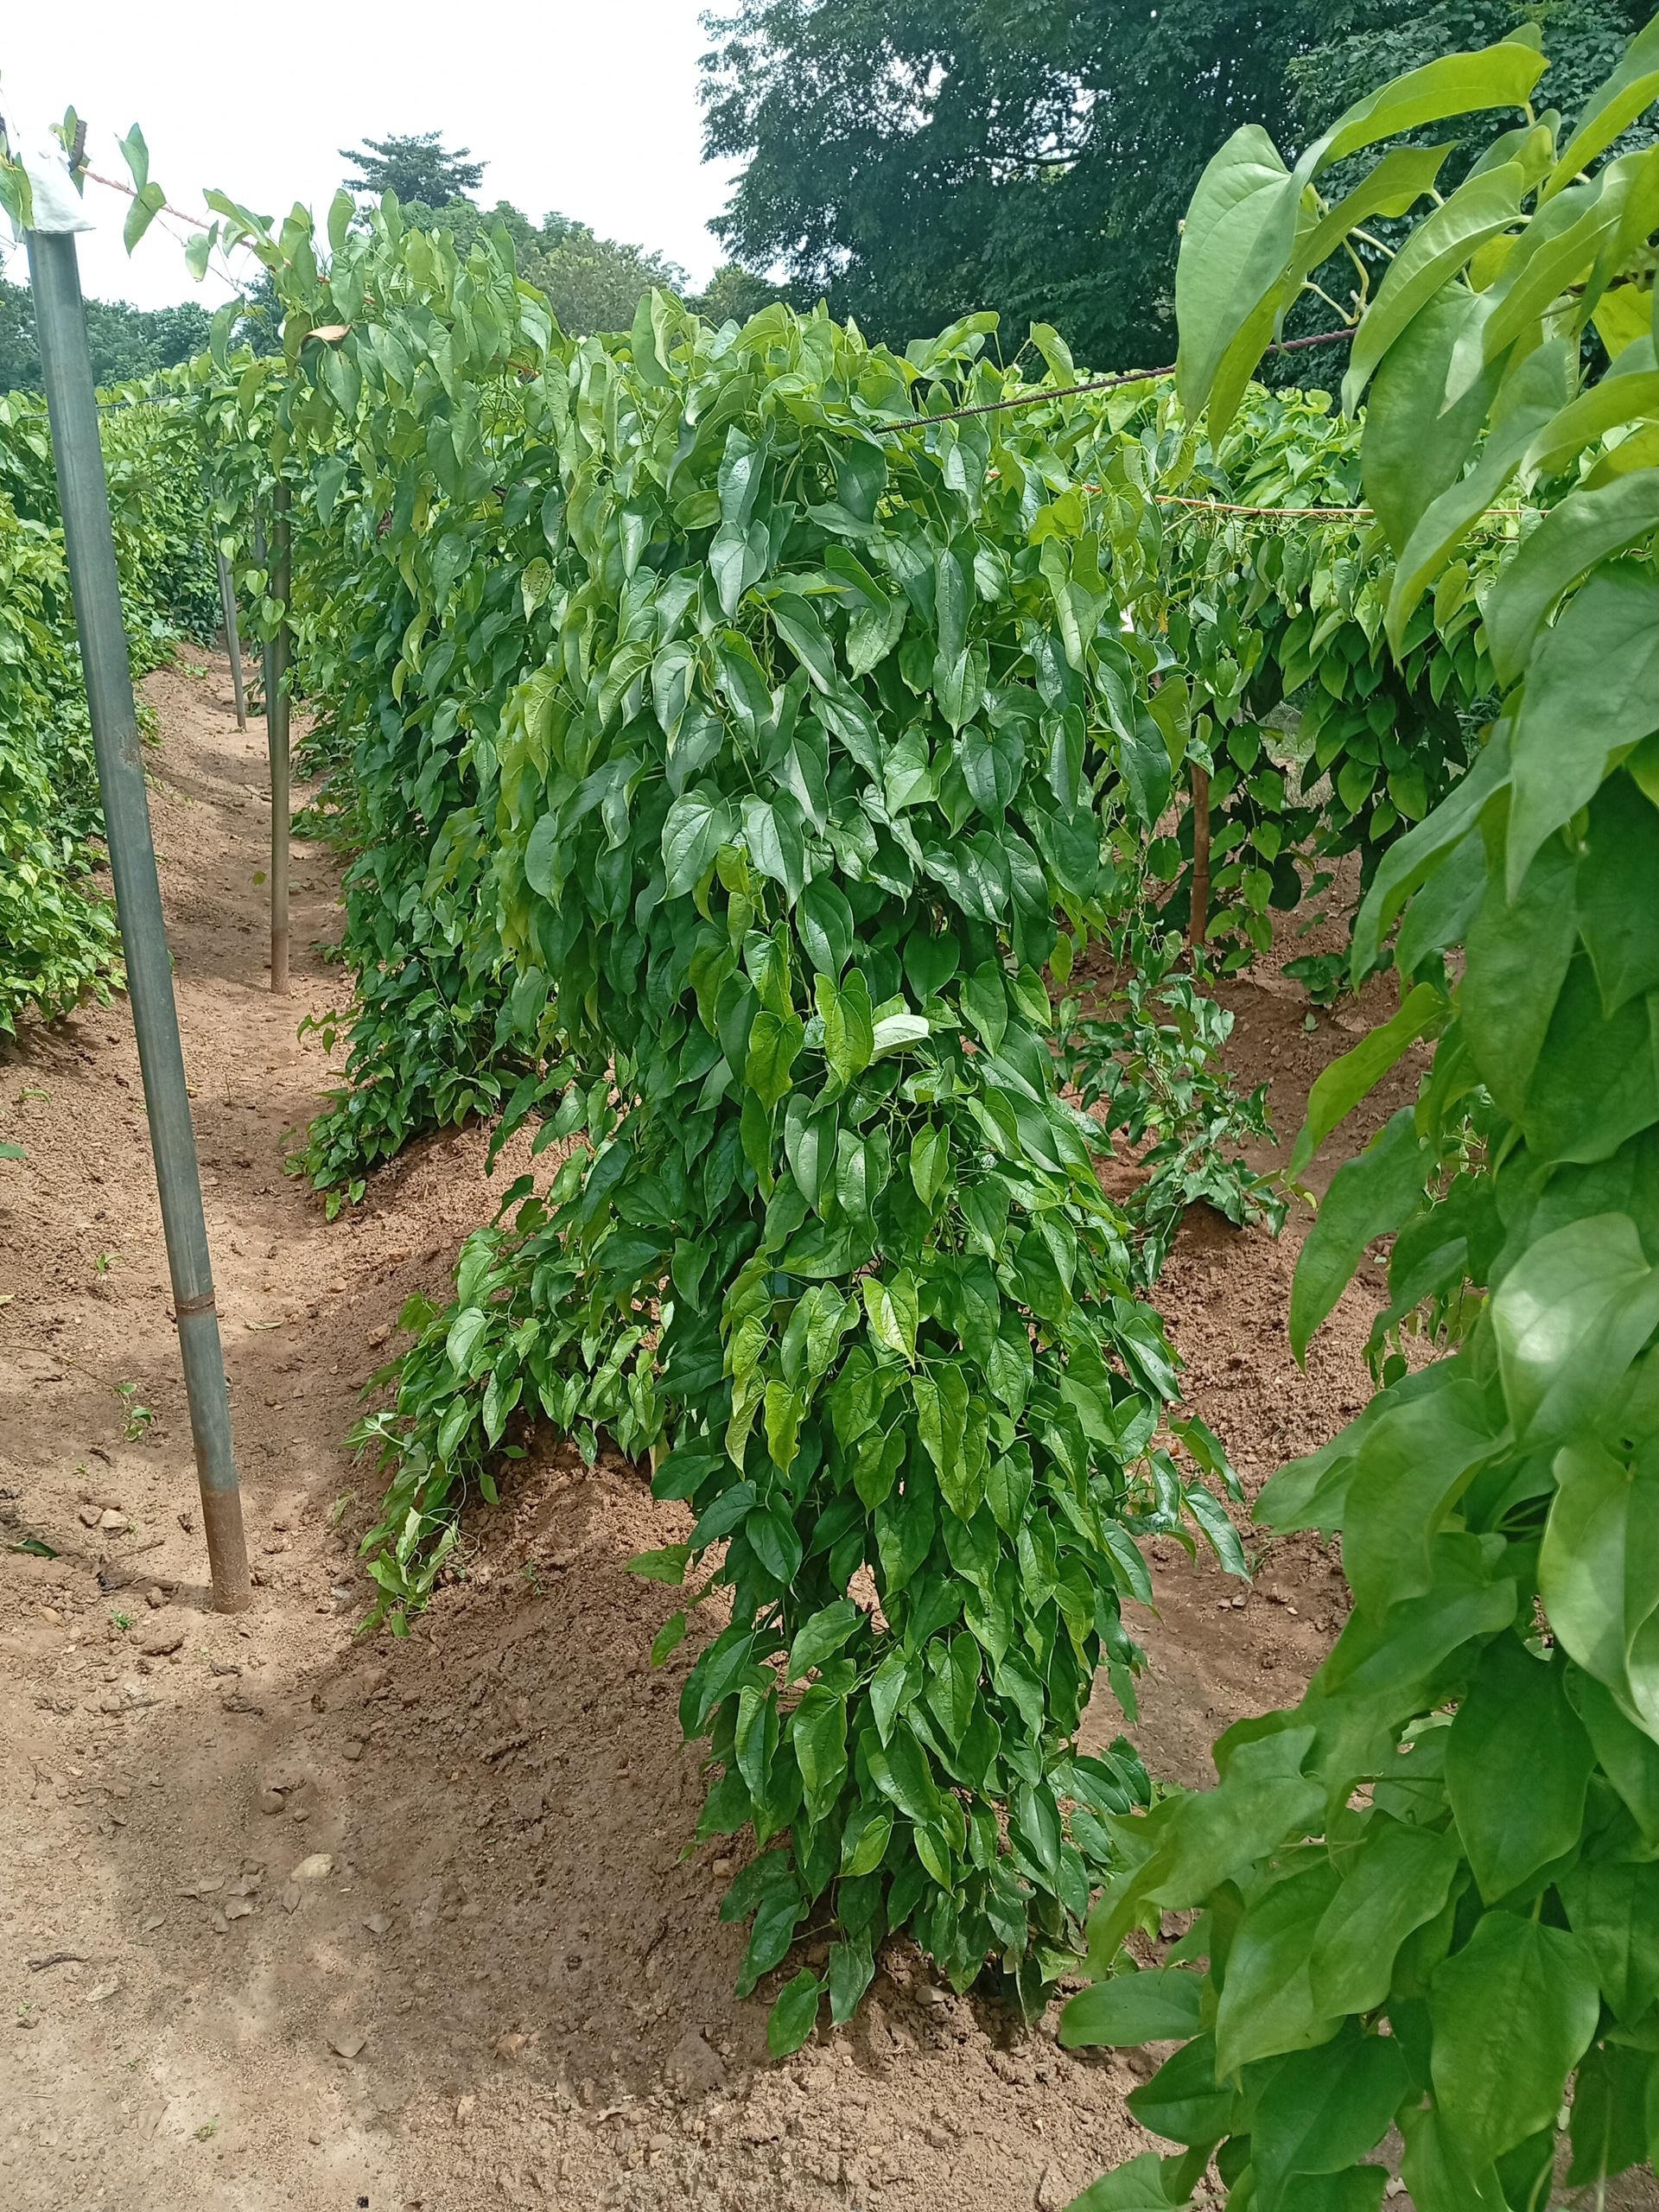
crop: yam
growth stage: vegetative
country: Nigeria
